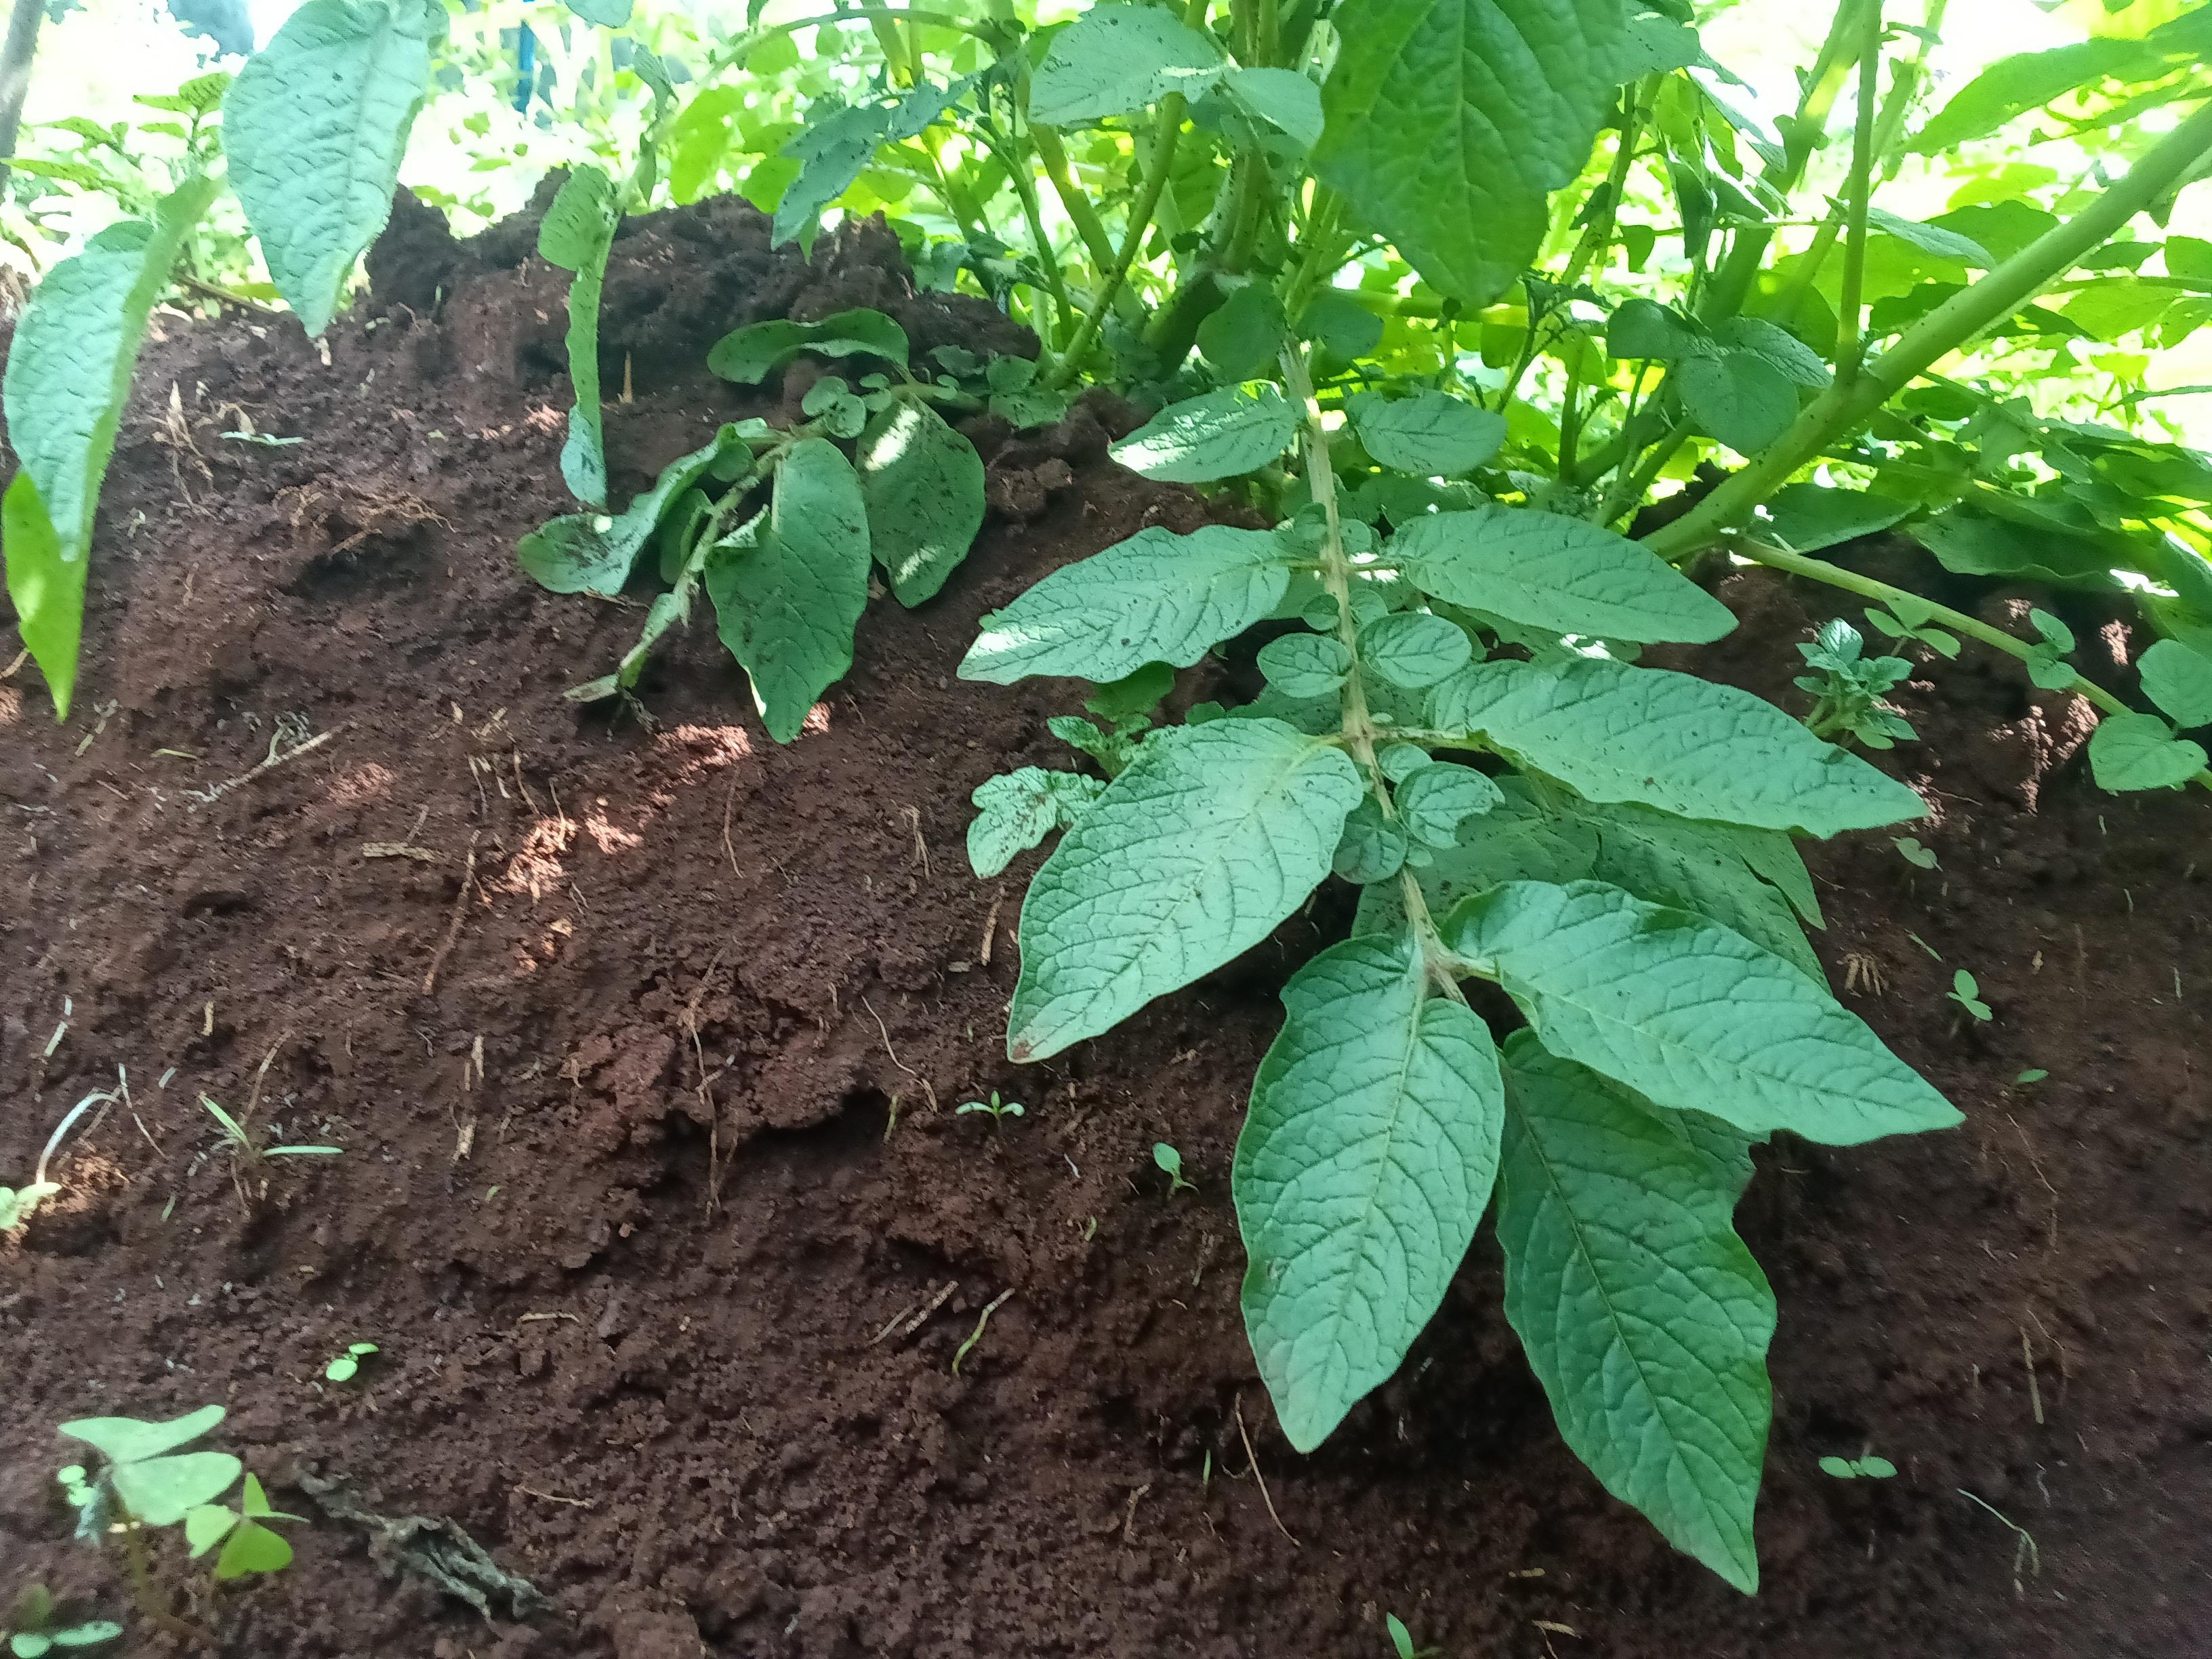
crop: potato
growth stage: flowering
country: Kenya
